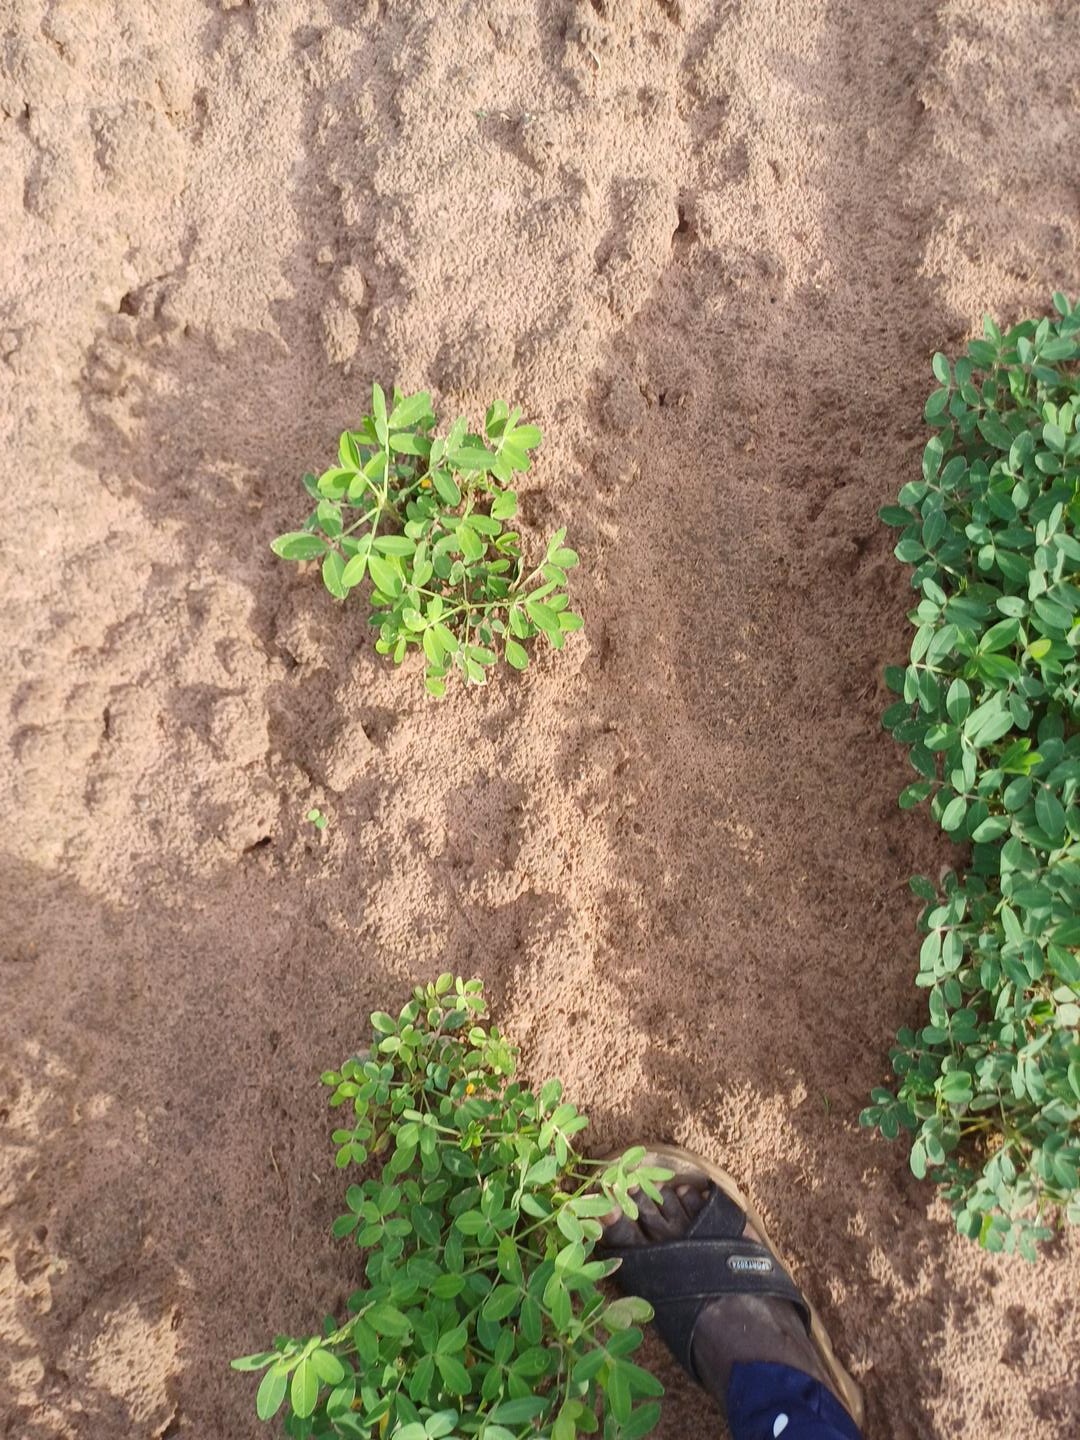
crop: groundnut
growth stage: flowering
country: Senegal
